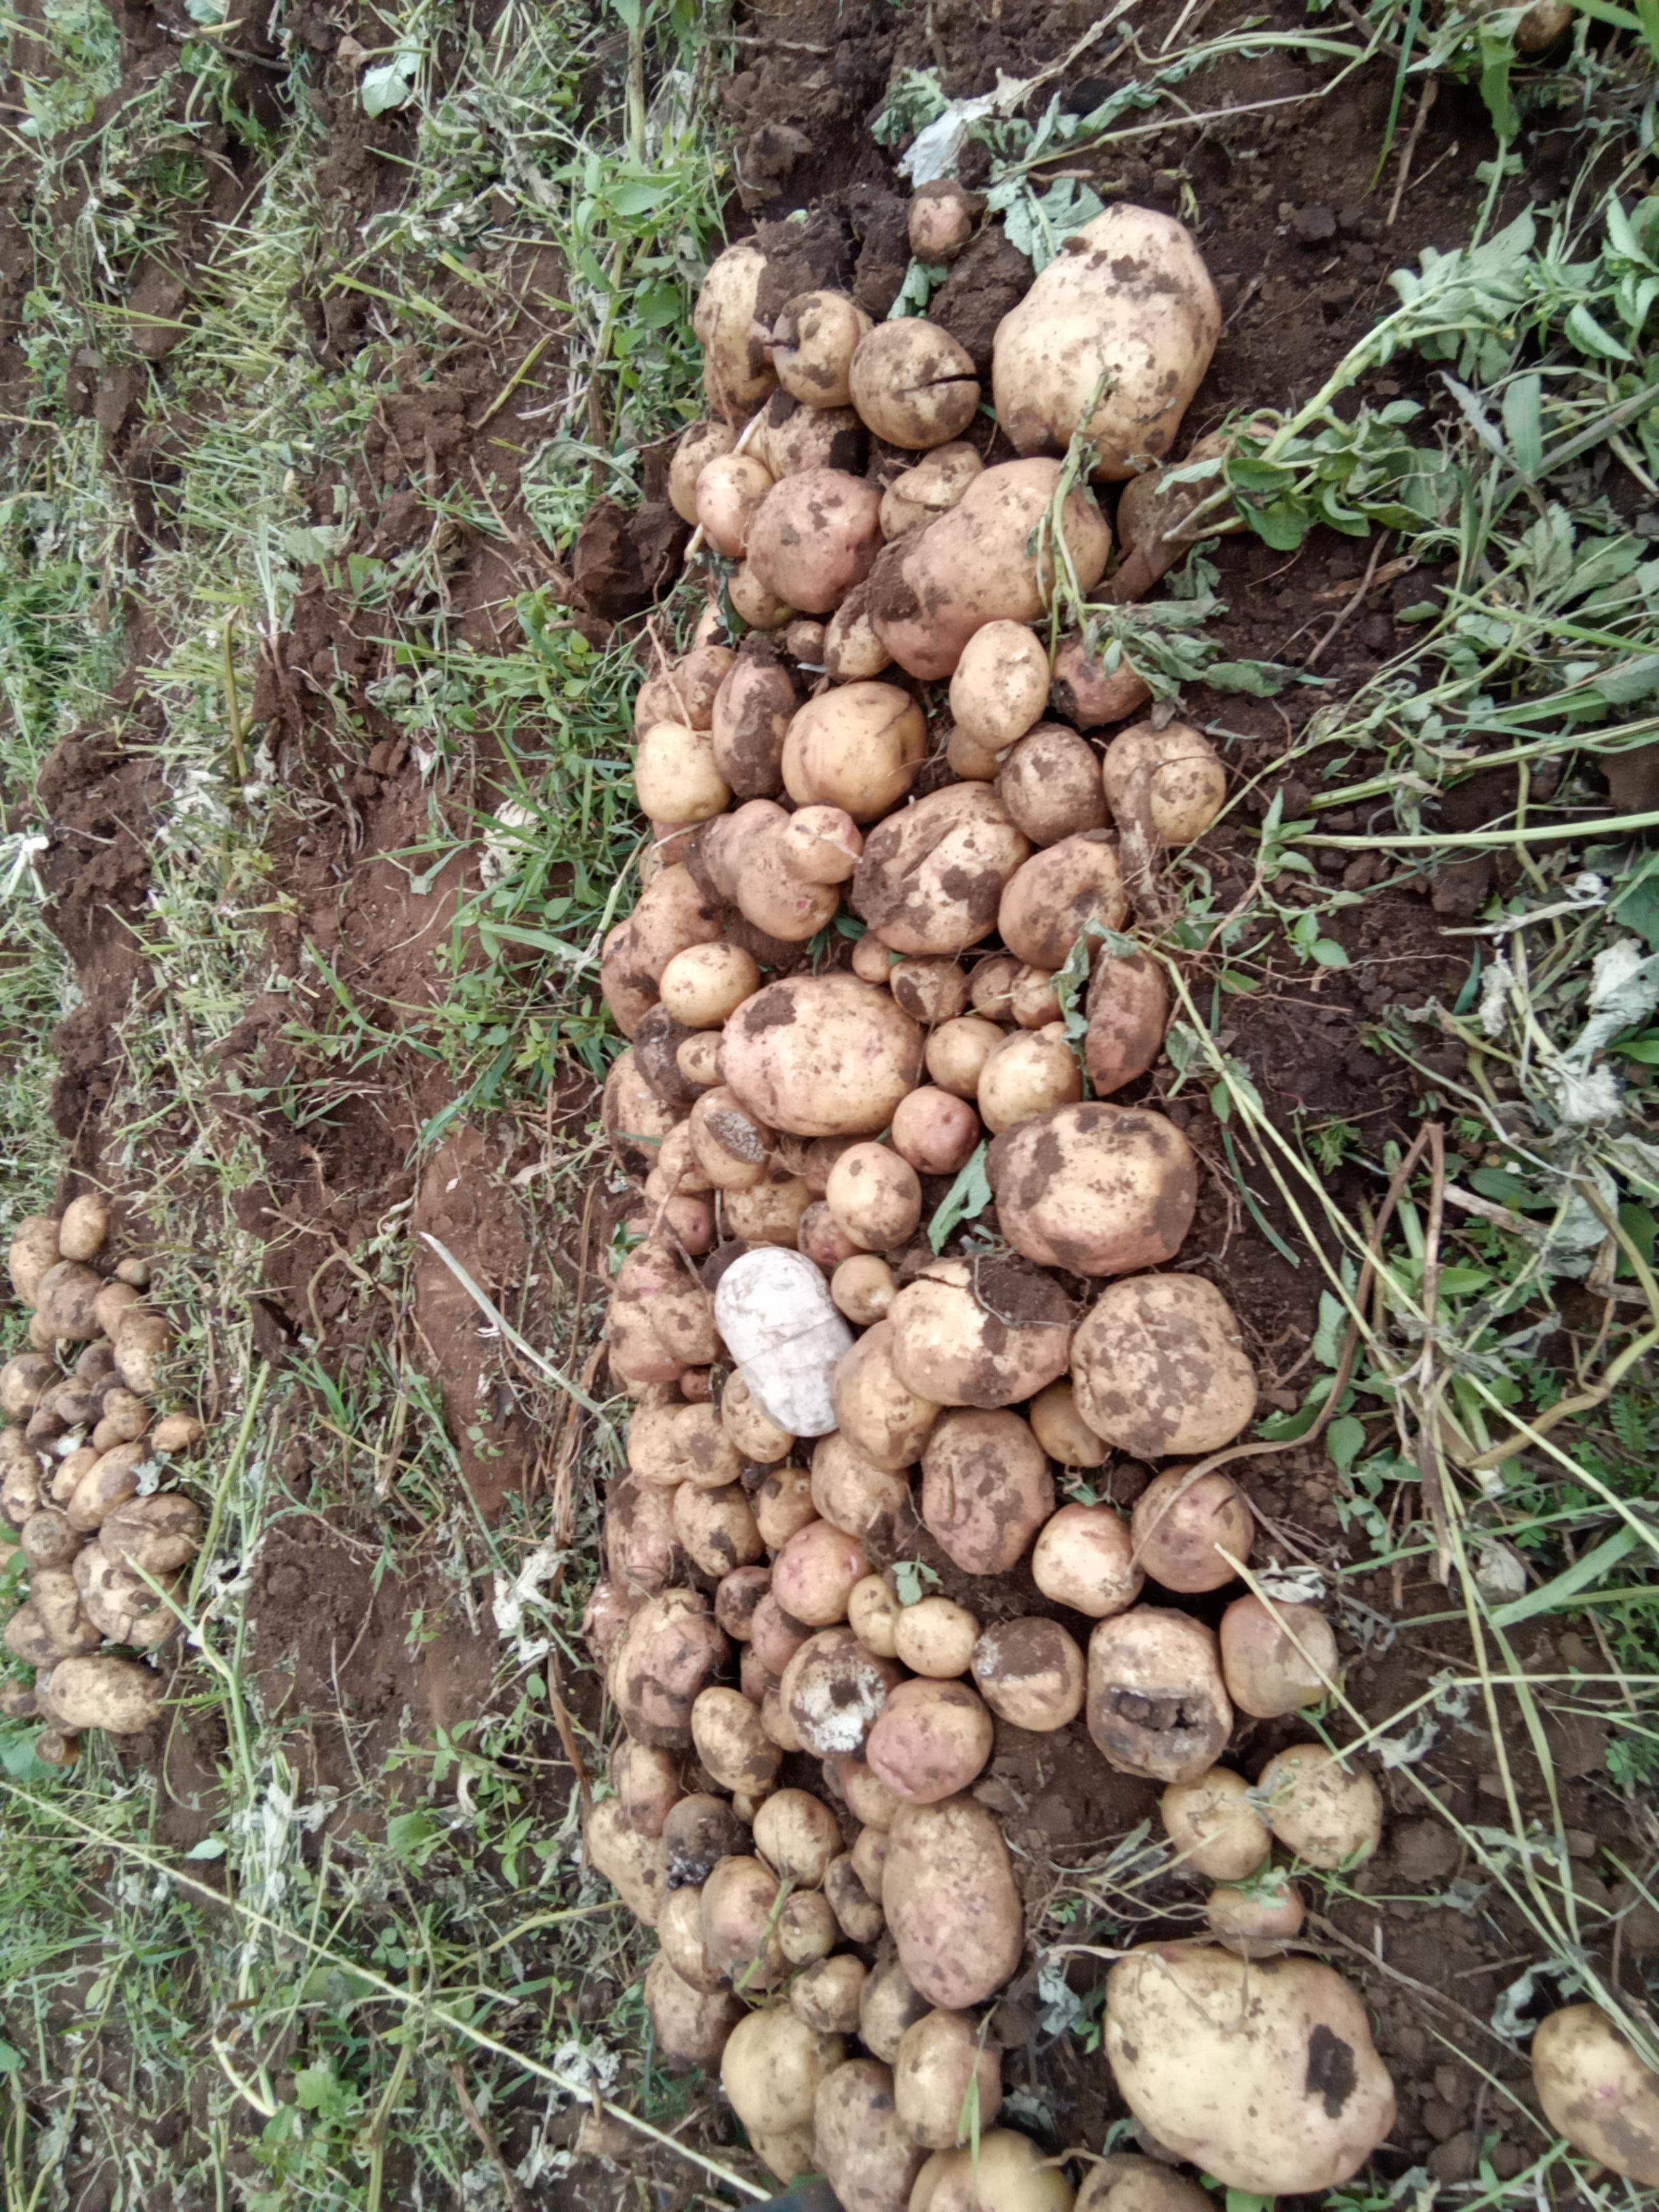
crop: potato
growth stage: harvest
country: Kenya
